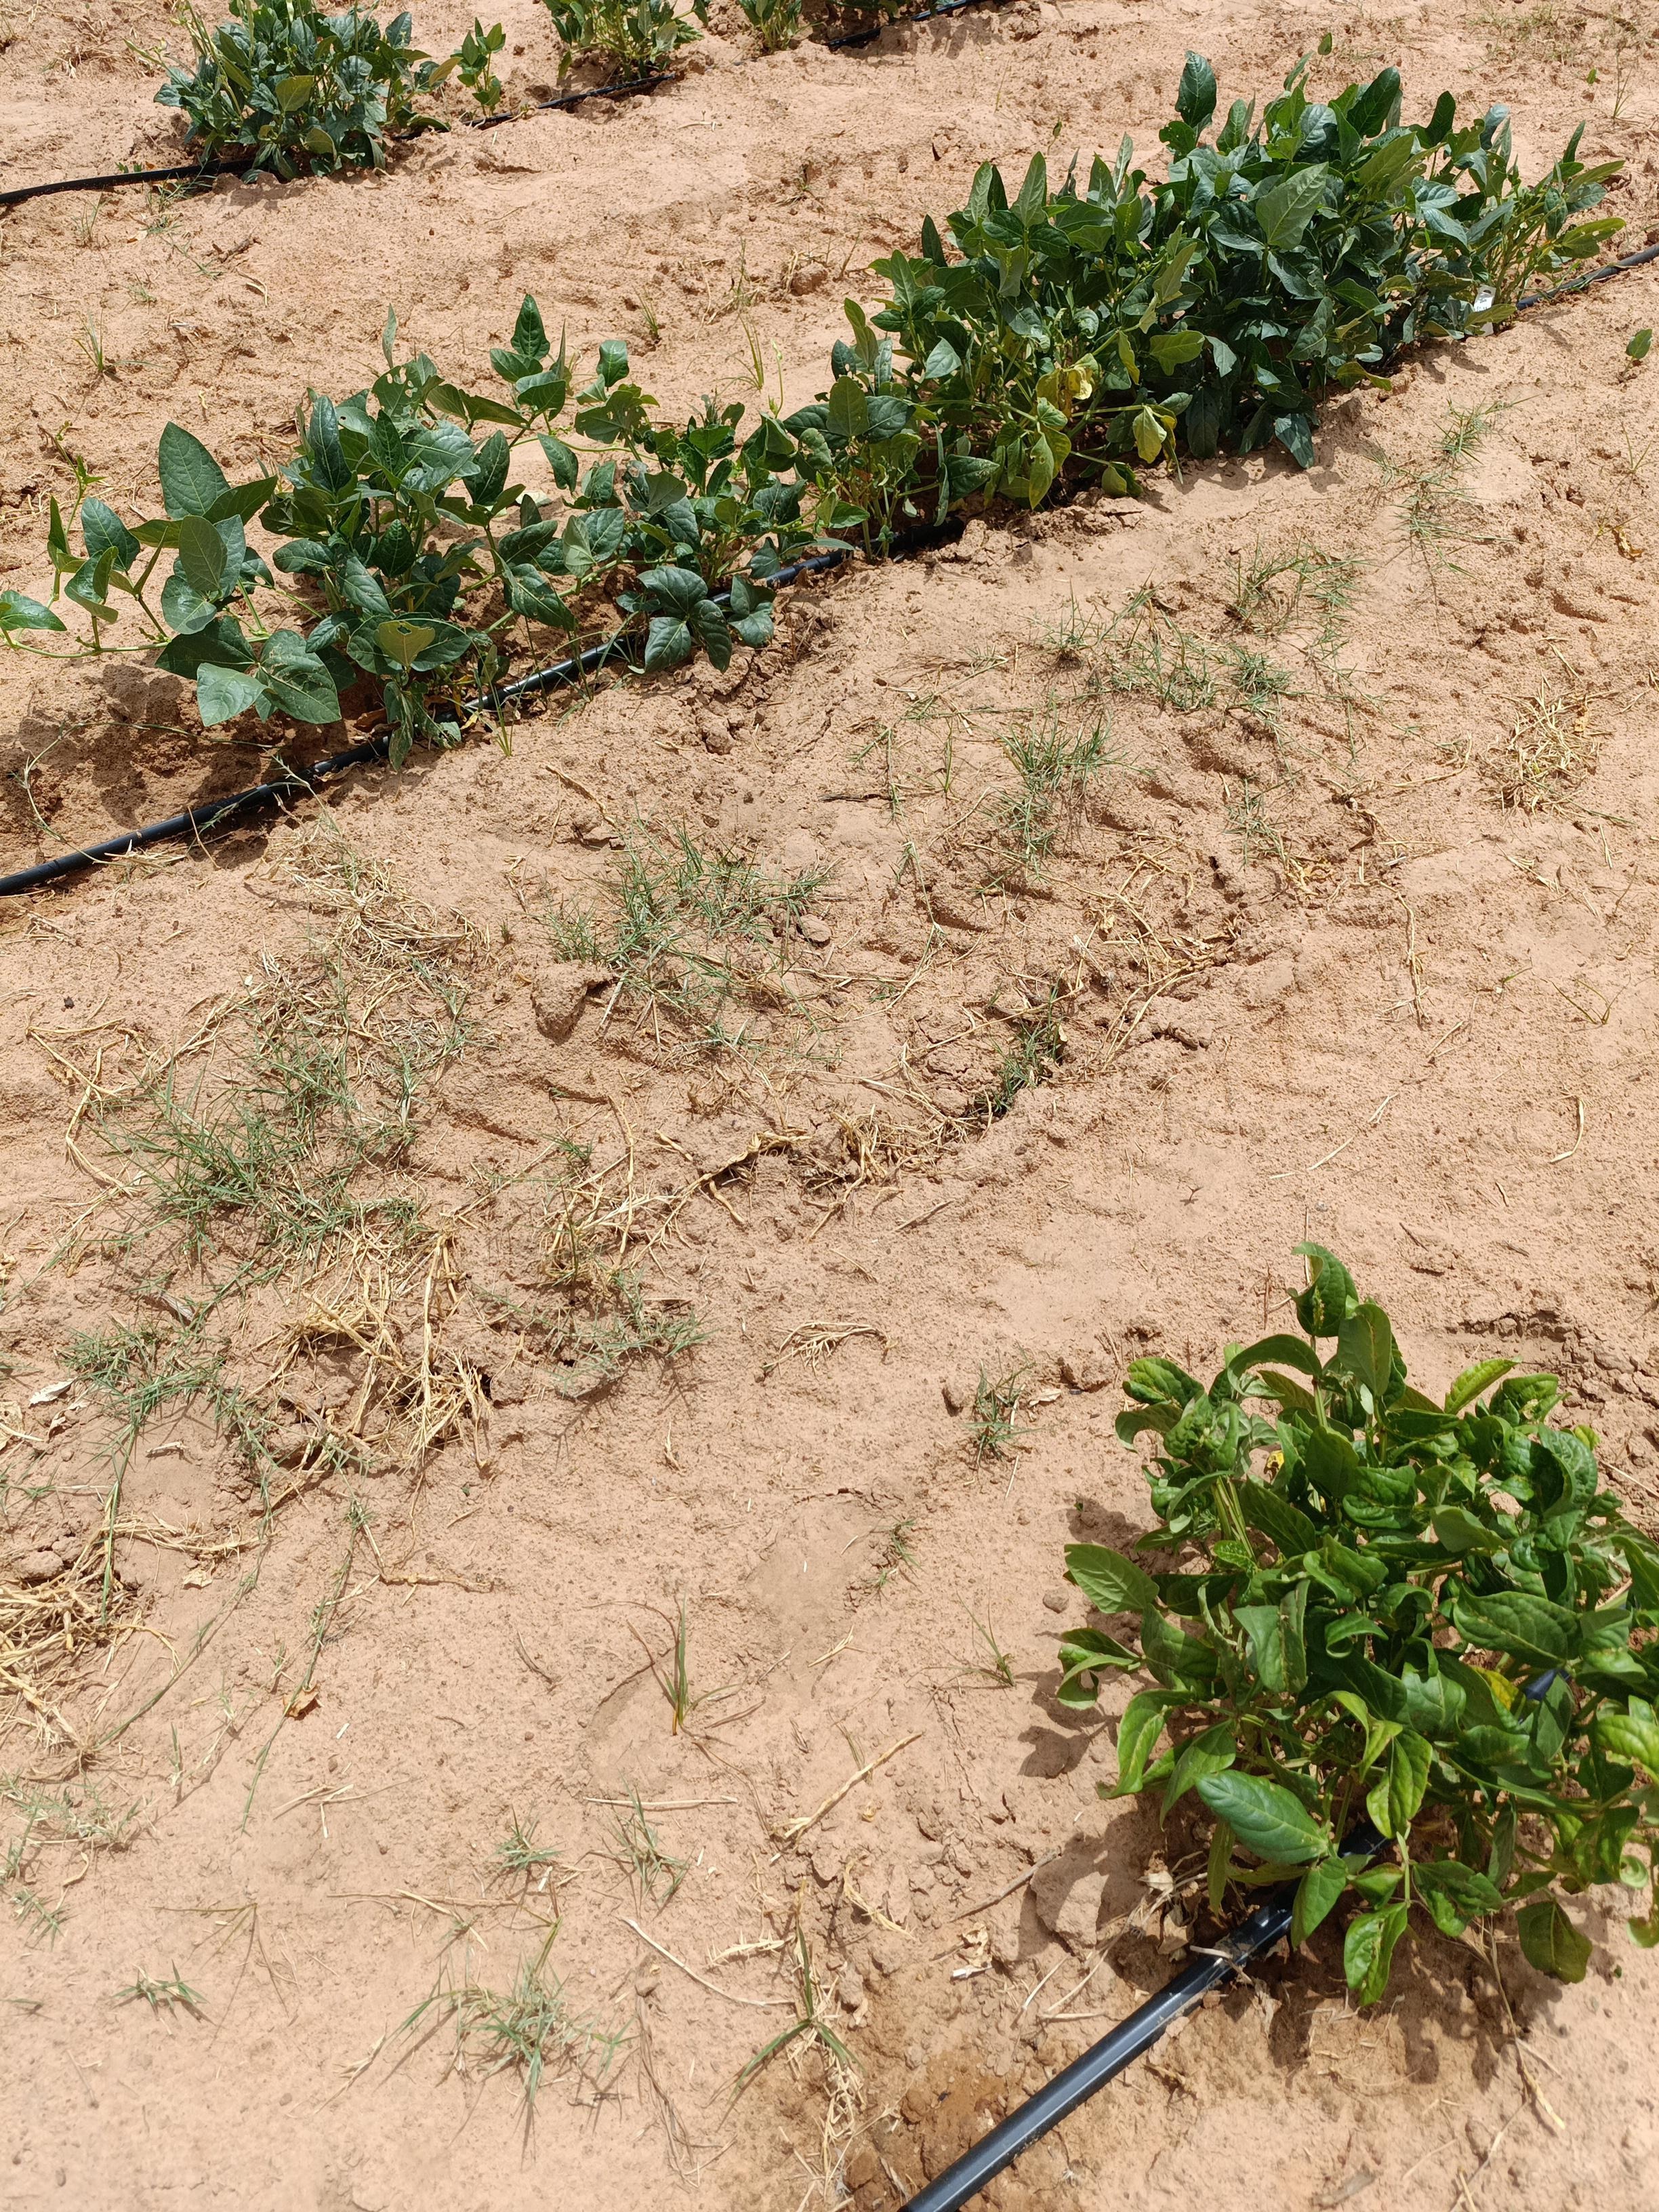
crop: cowpea
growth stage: flowering
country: Nigeria
